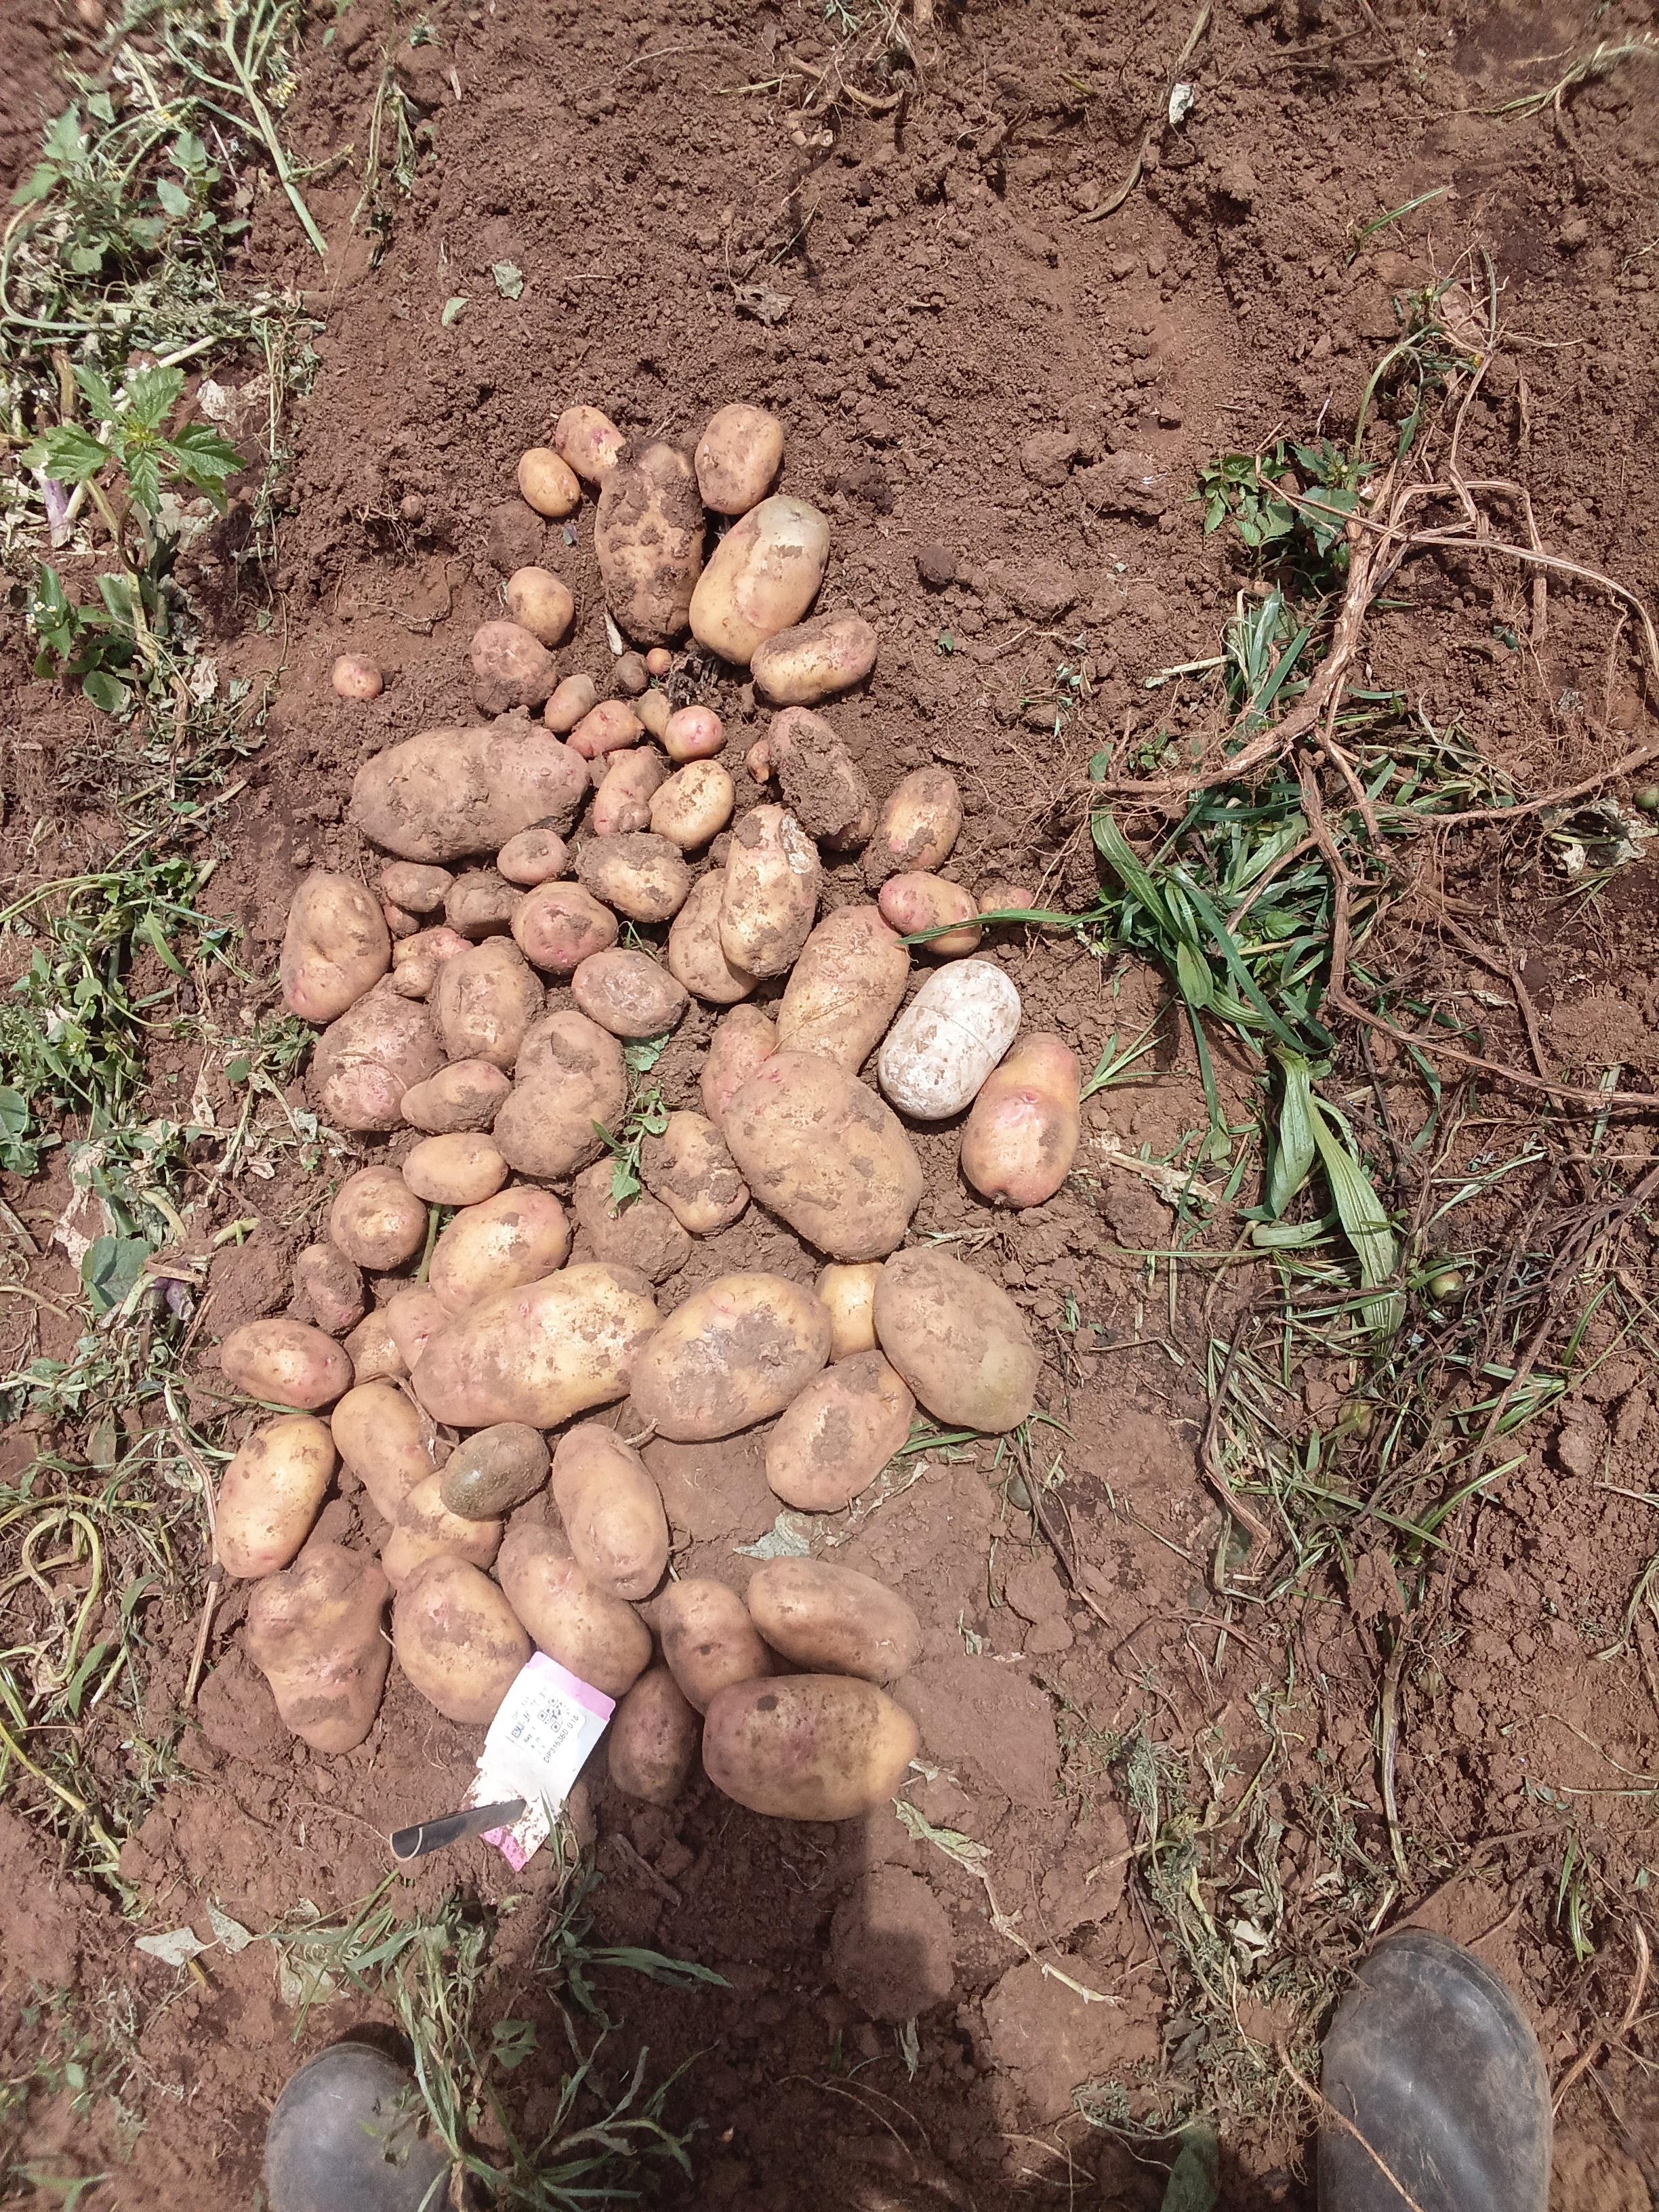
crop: potato
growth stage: harvest
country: Kenya
